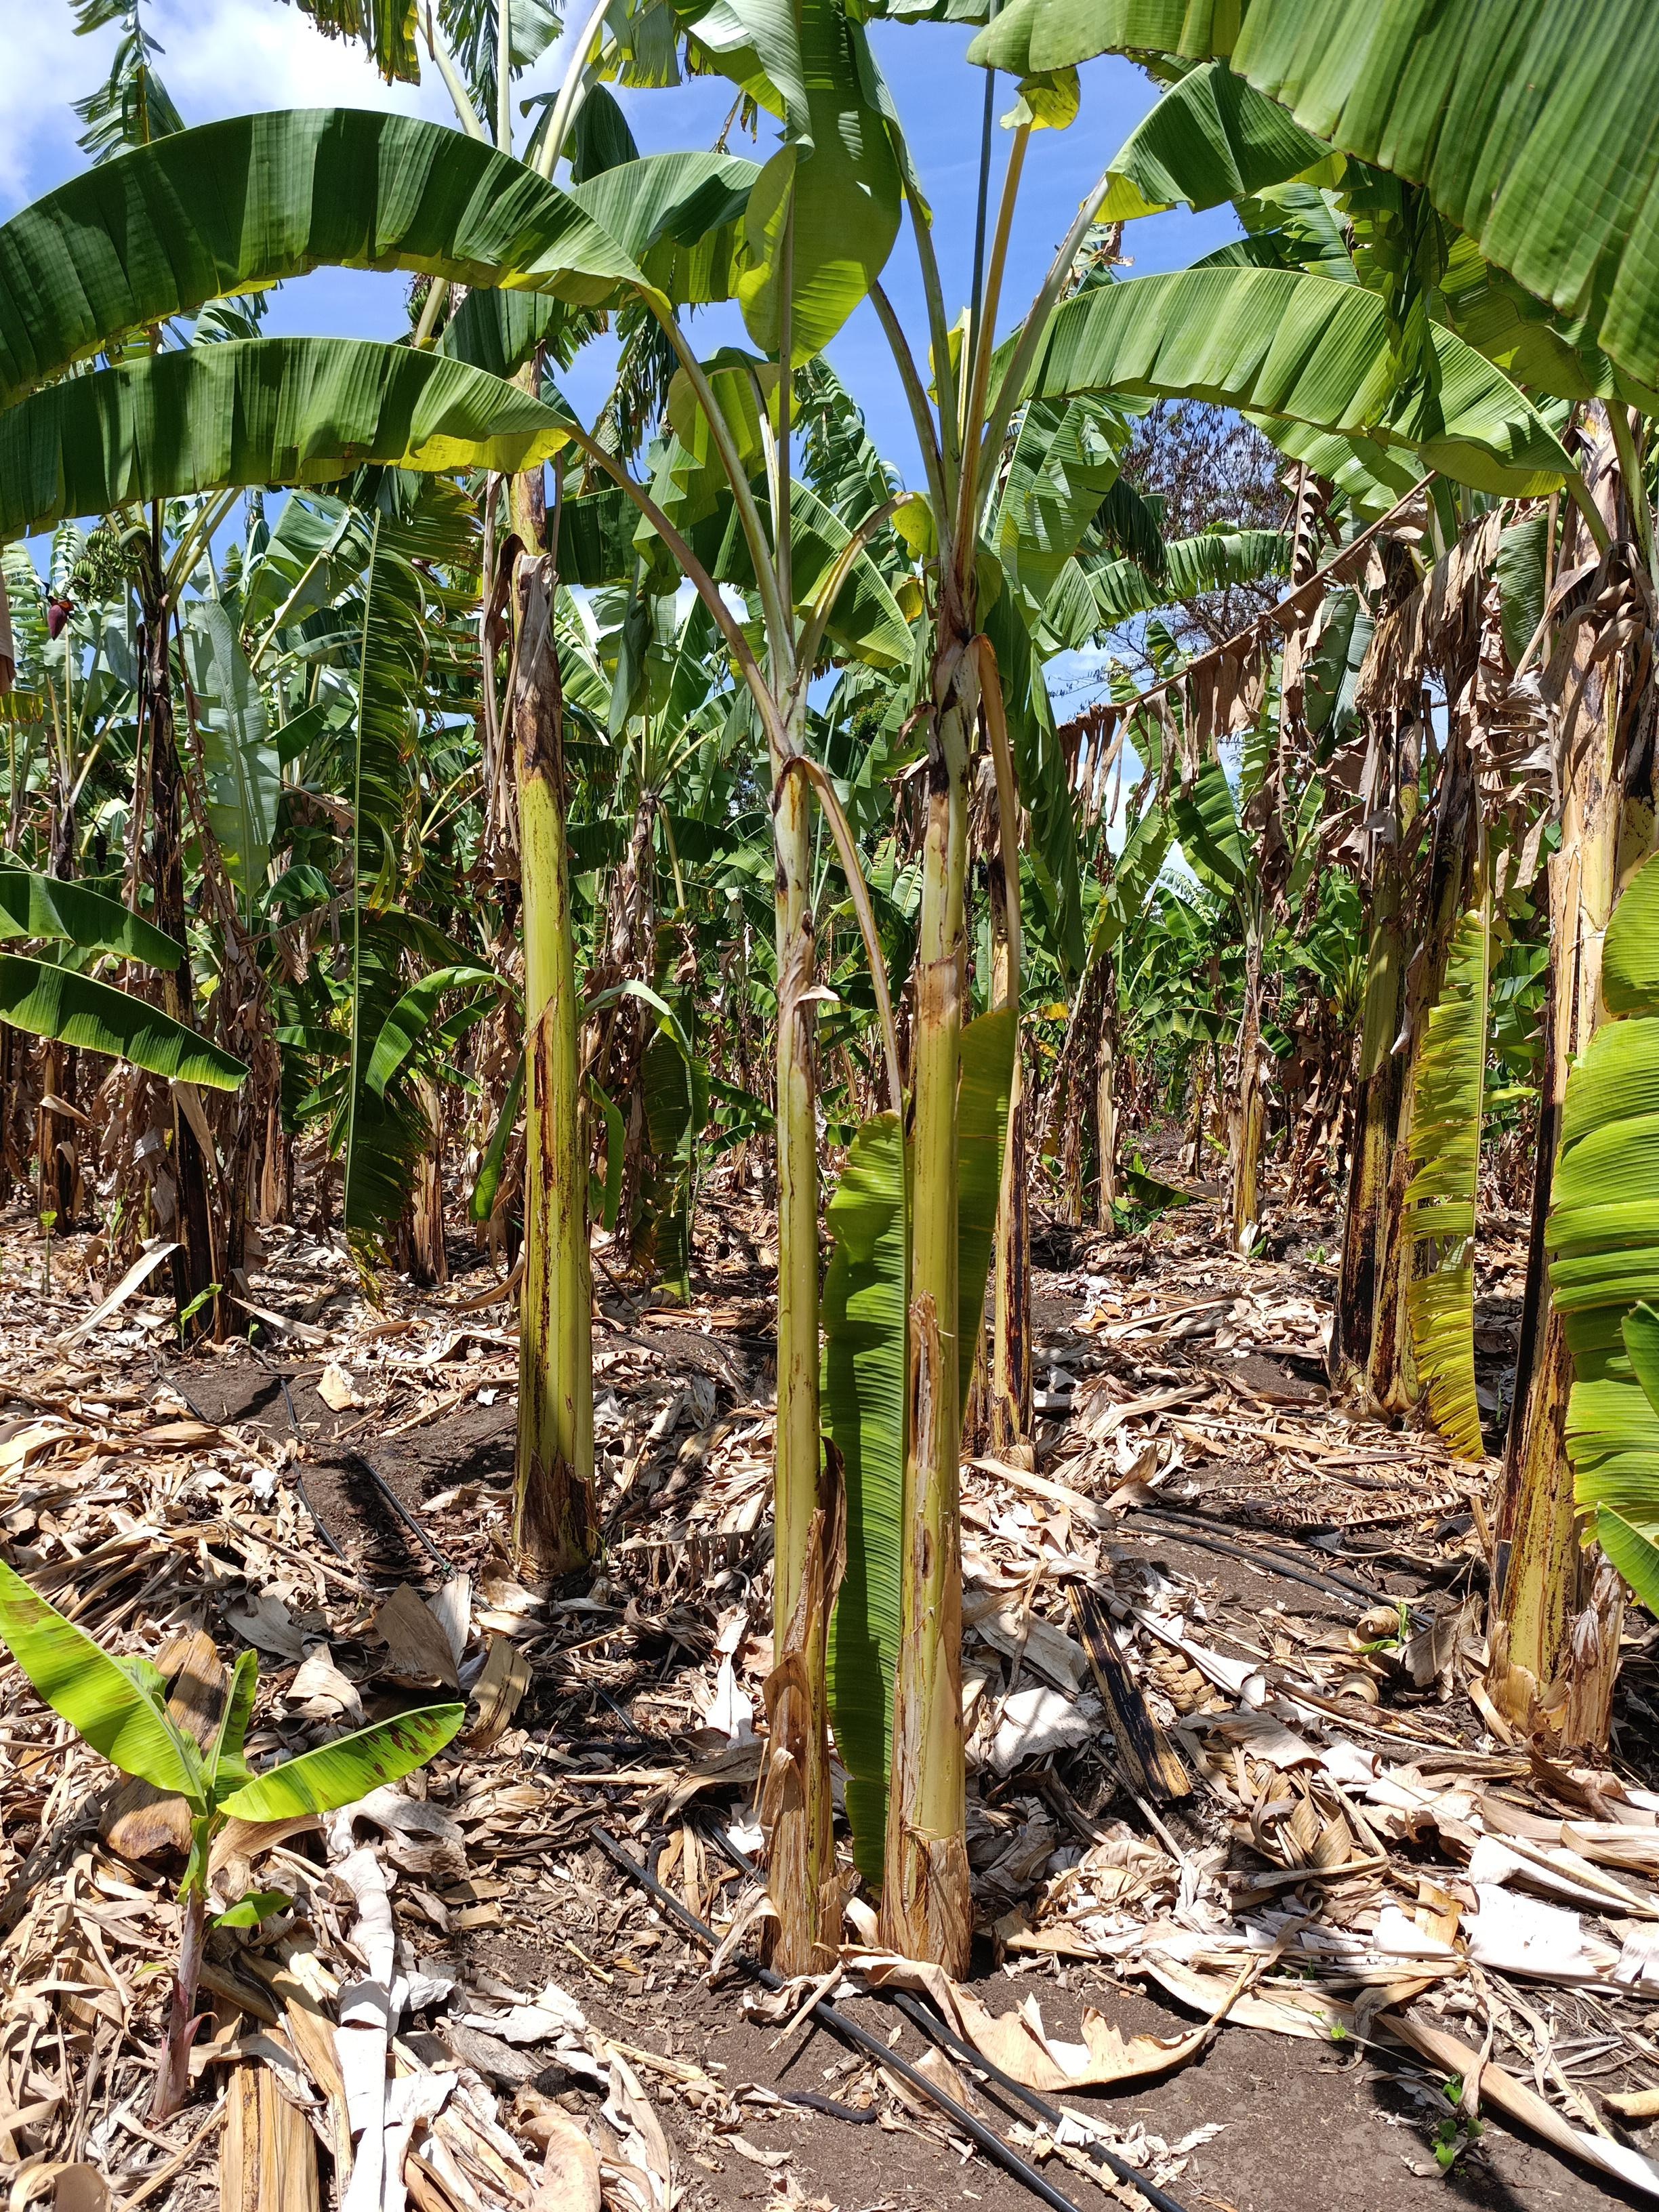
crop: banana
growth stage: vegetative
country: Tanzania
